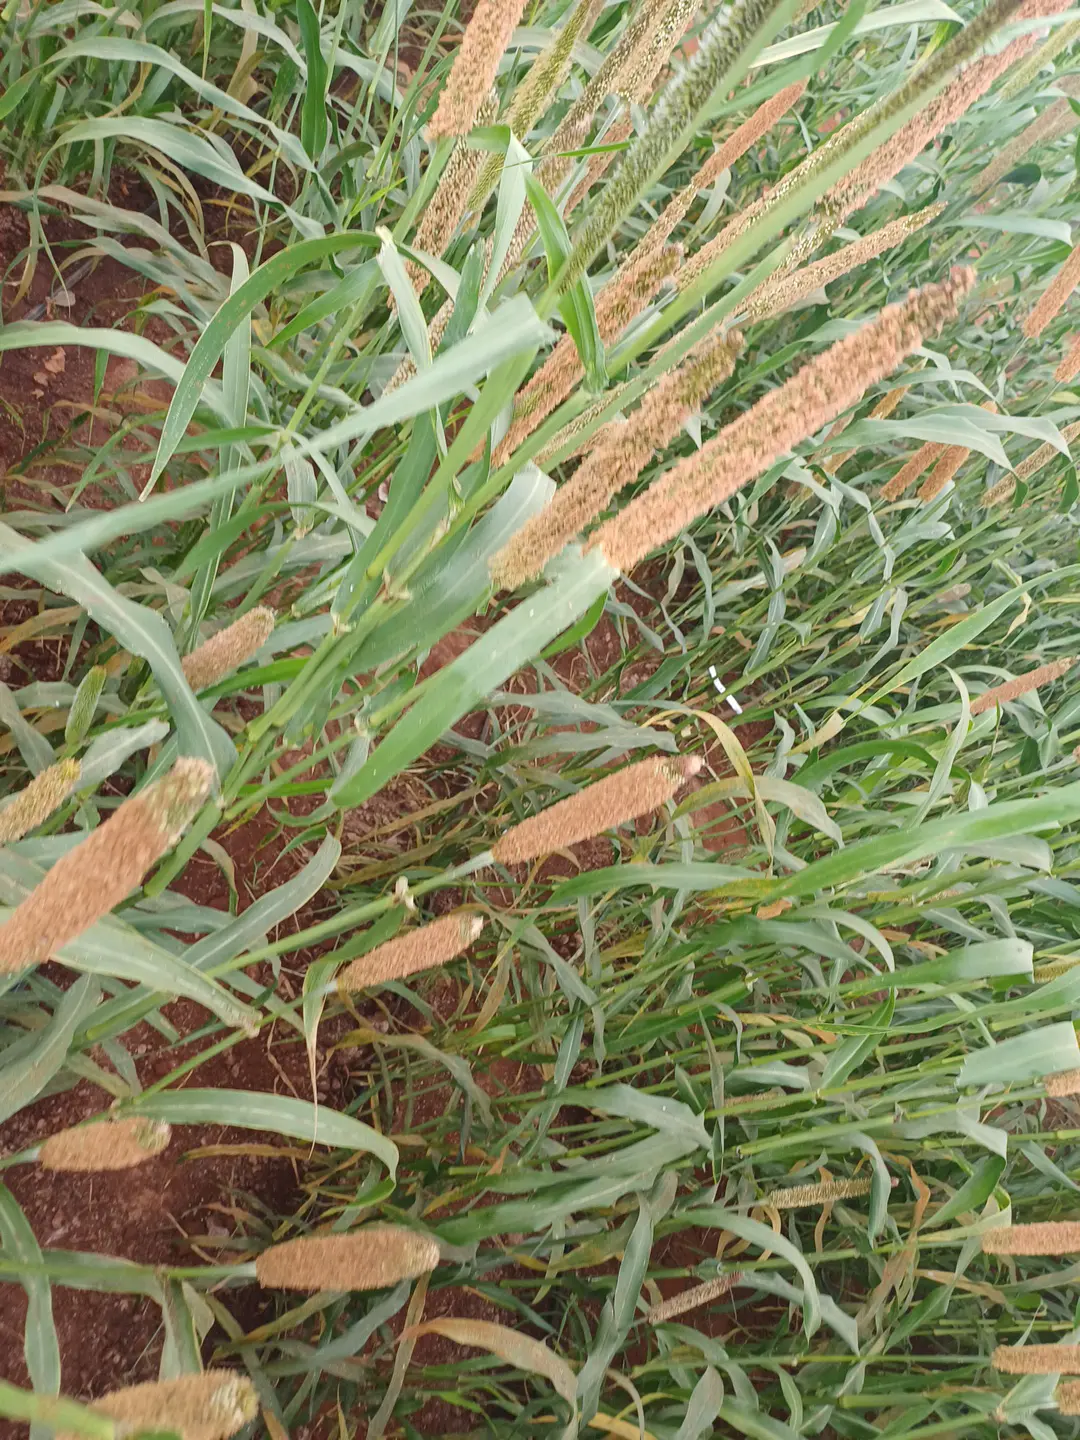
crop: pearl millet
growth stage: filling grain
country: Kenya
